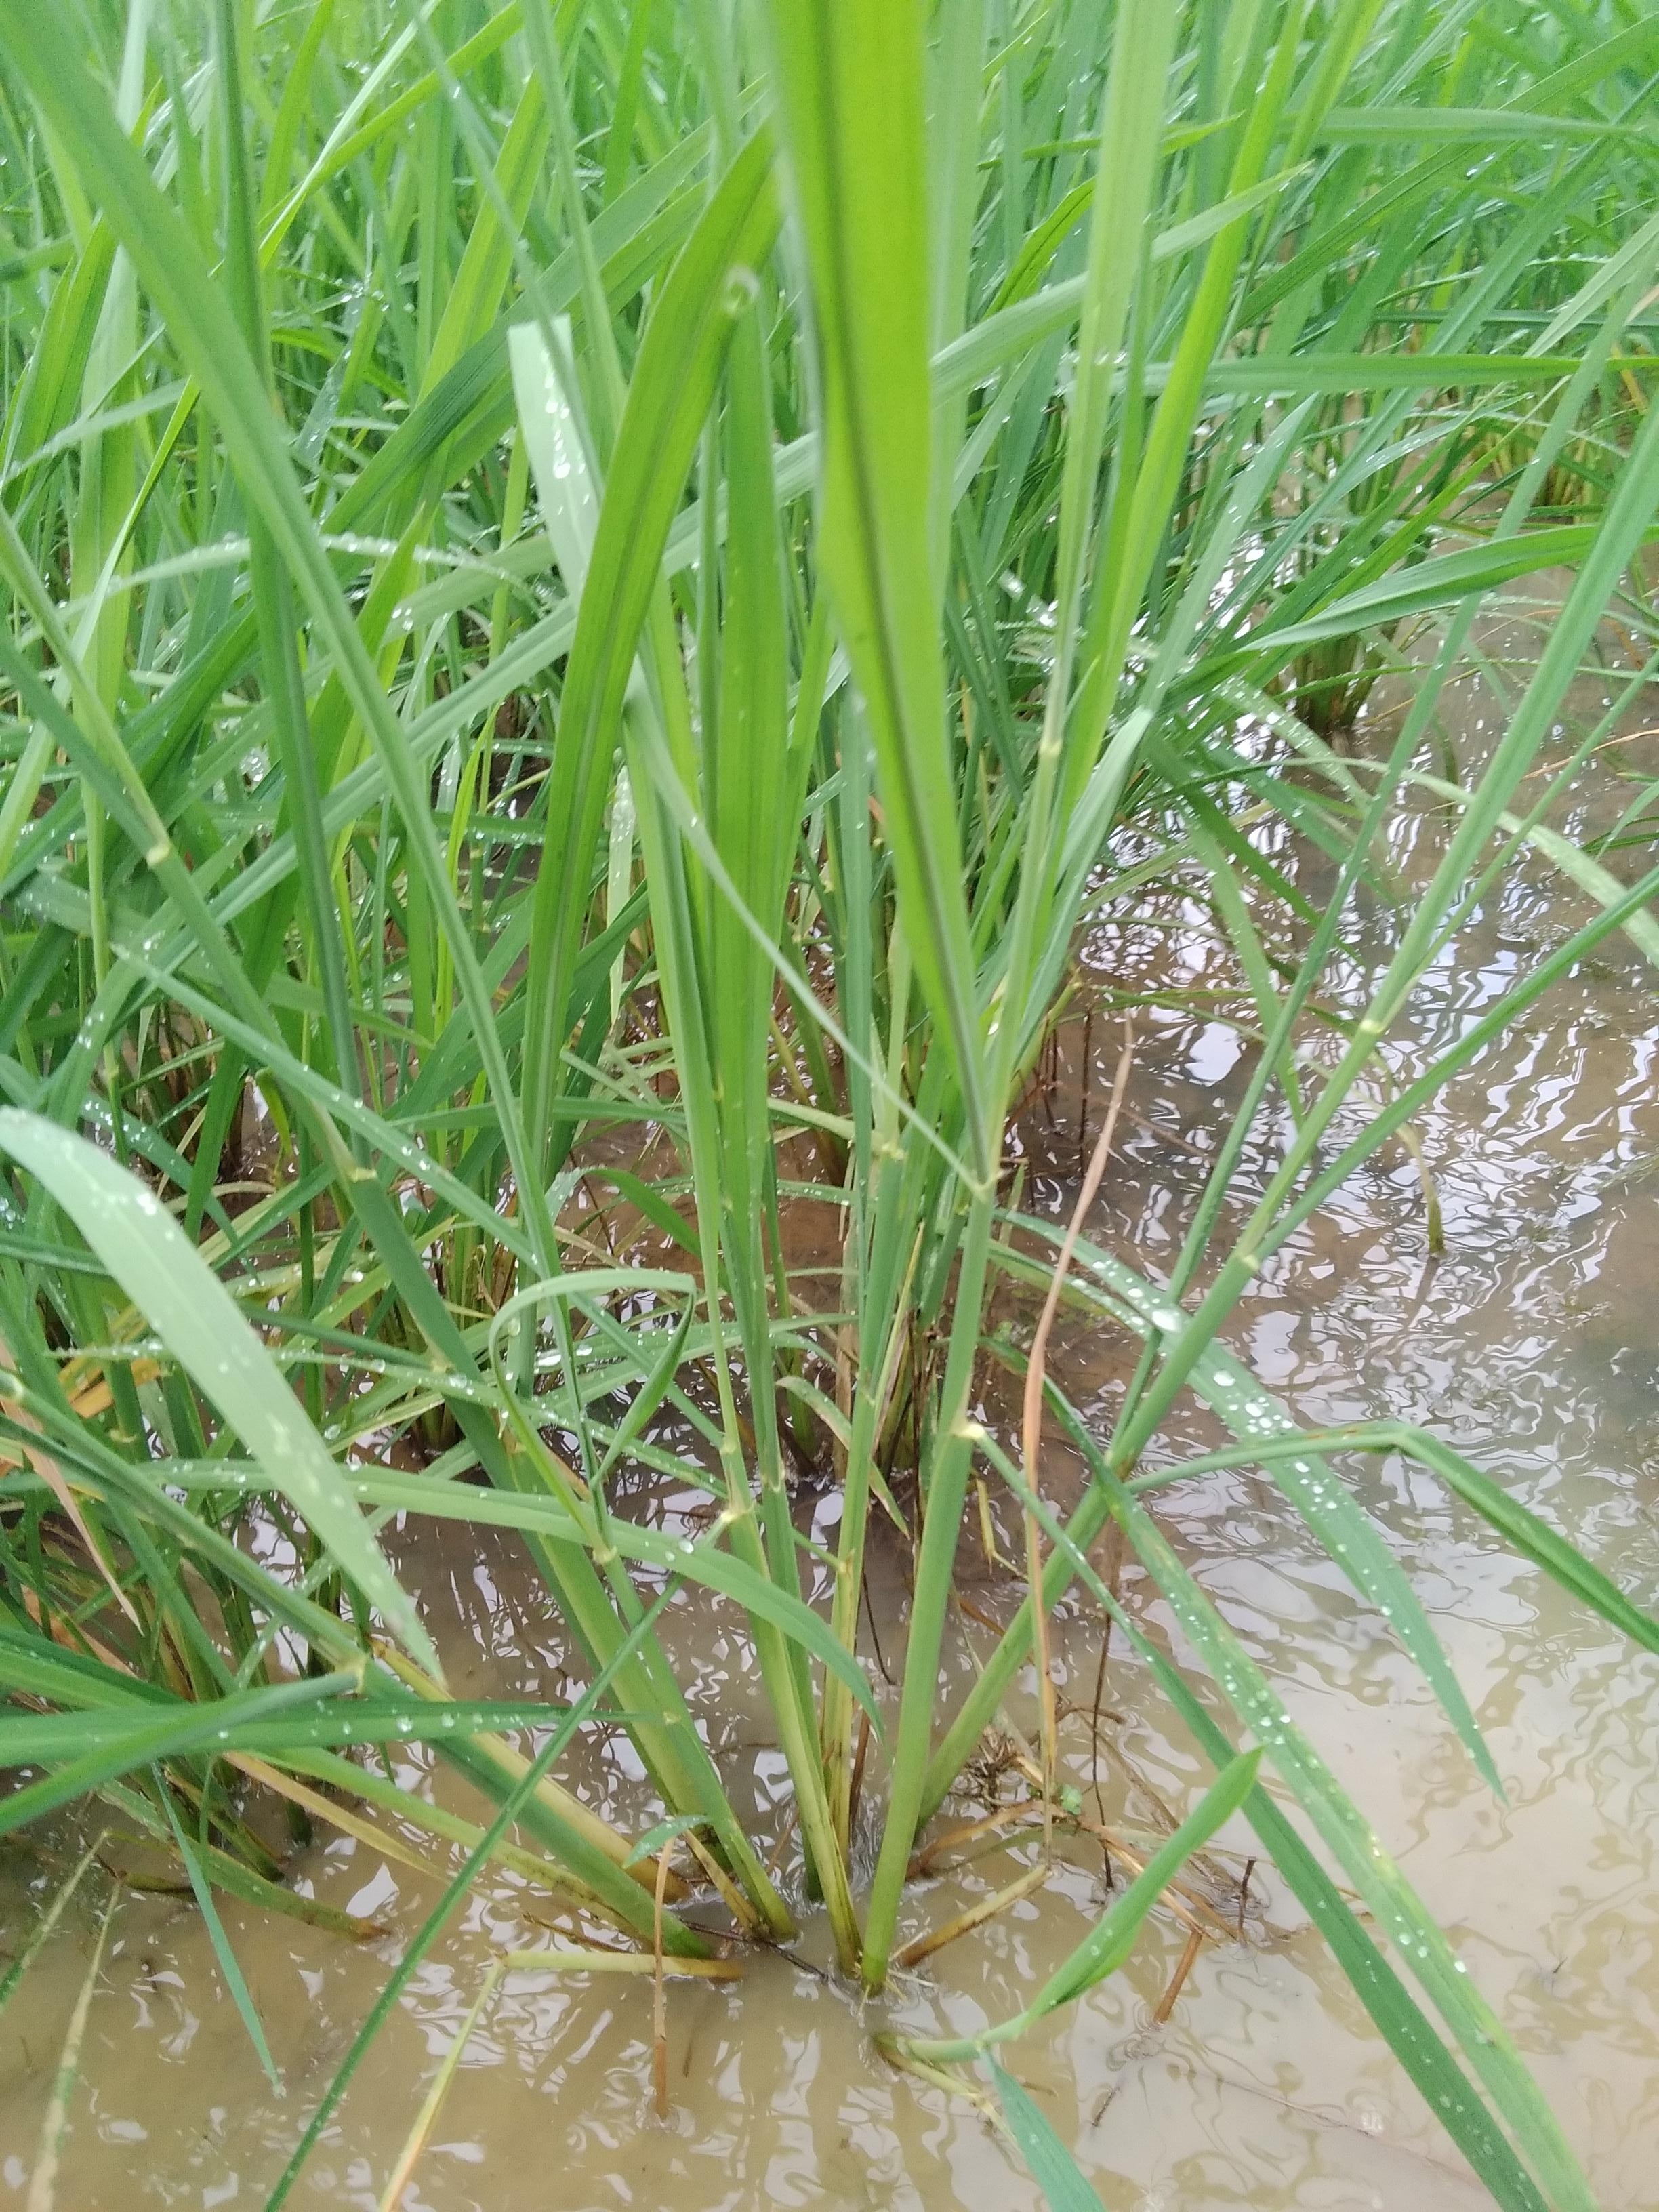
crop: rice
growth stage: elongation stem
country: Nigeria
